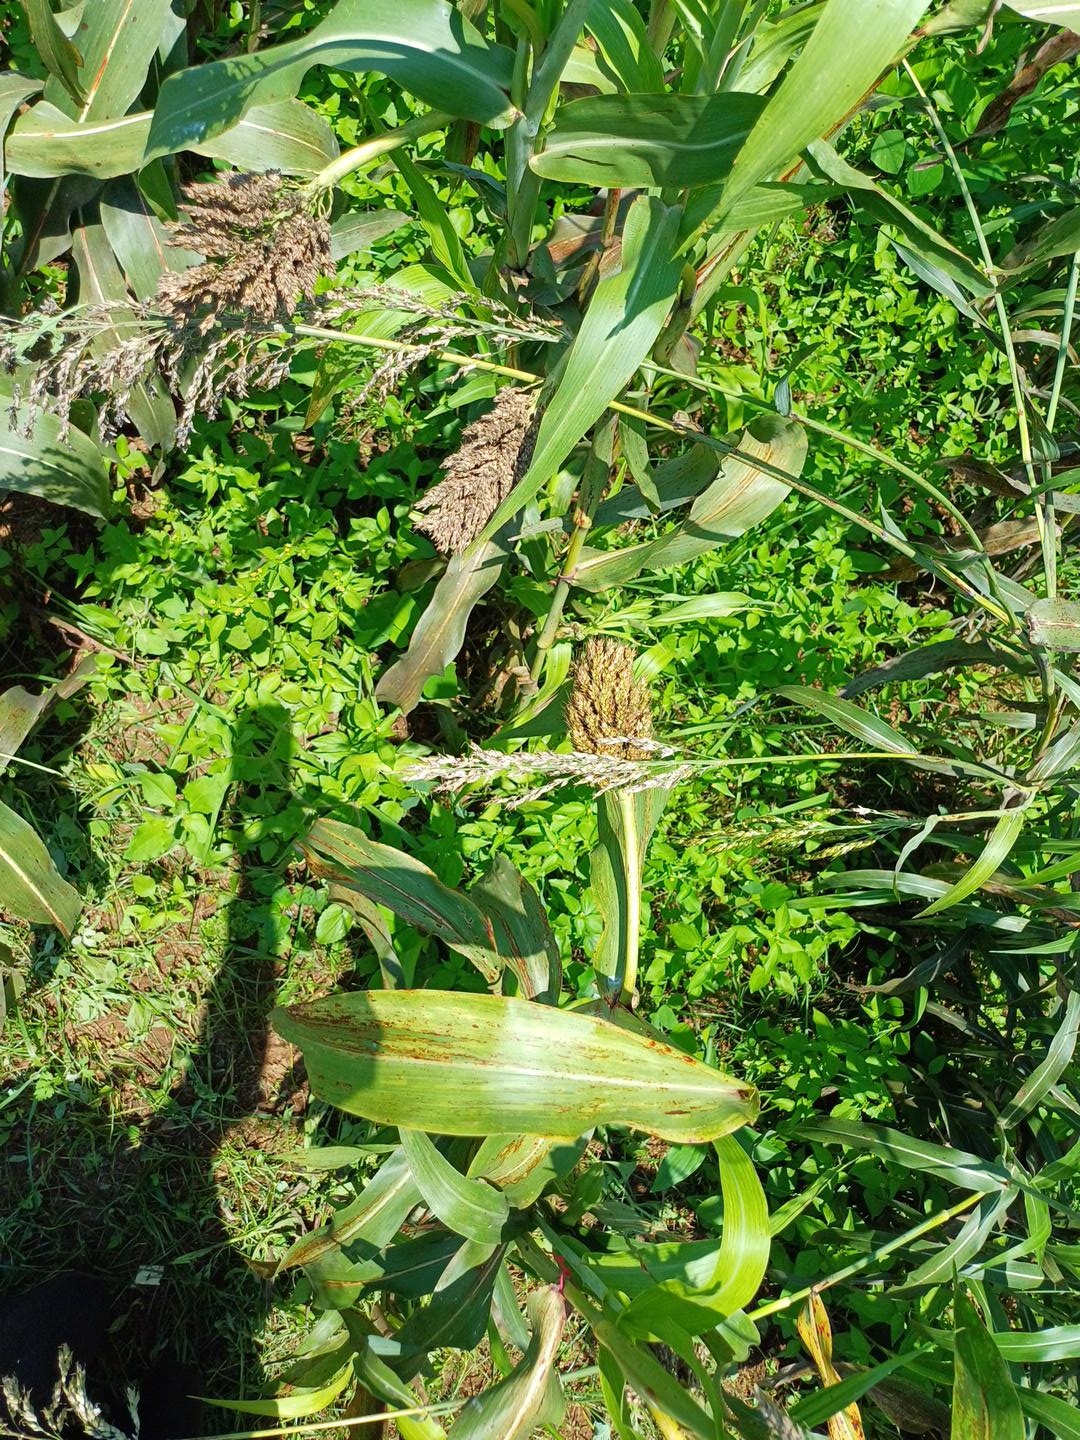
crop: sorghum
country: Kenya
